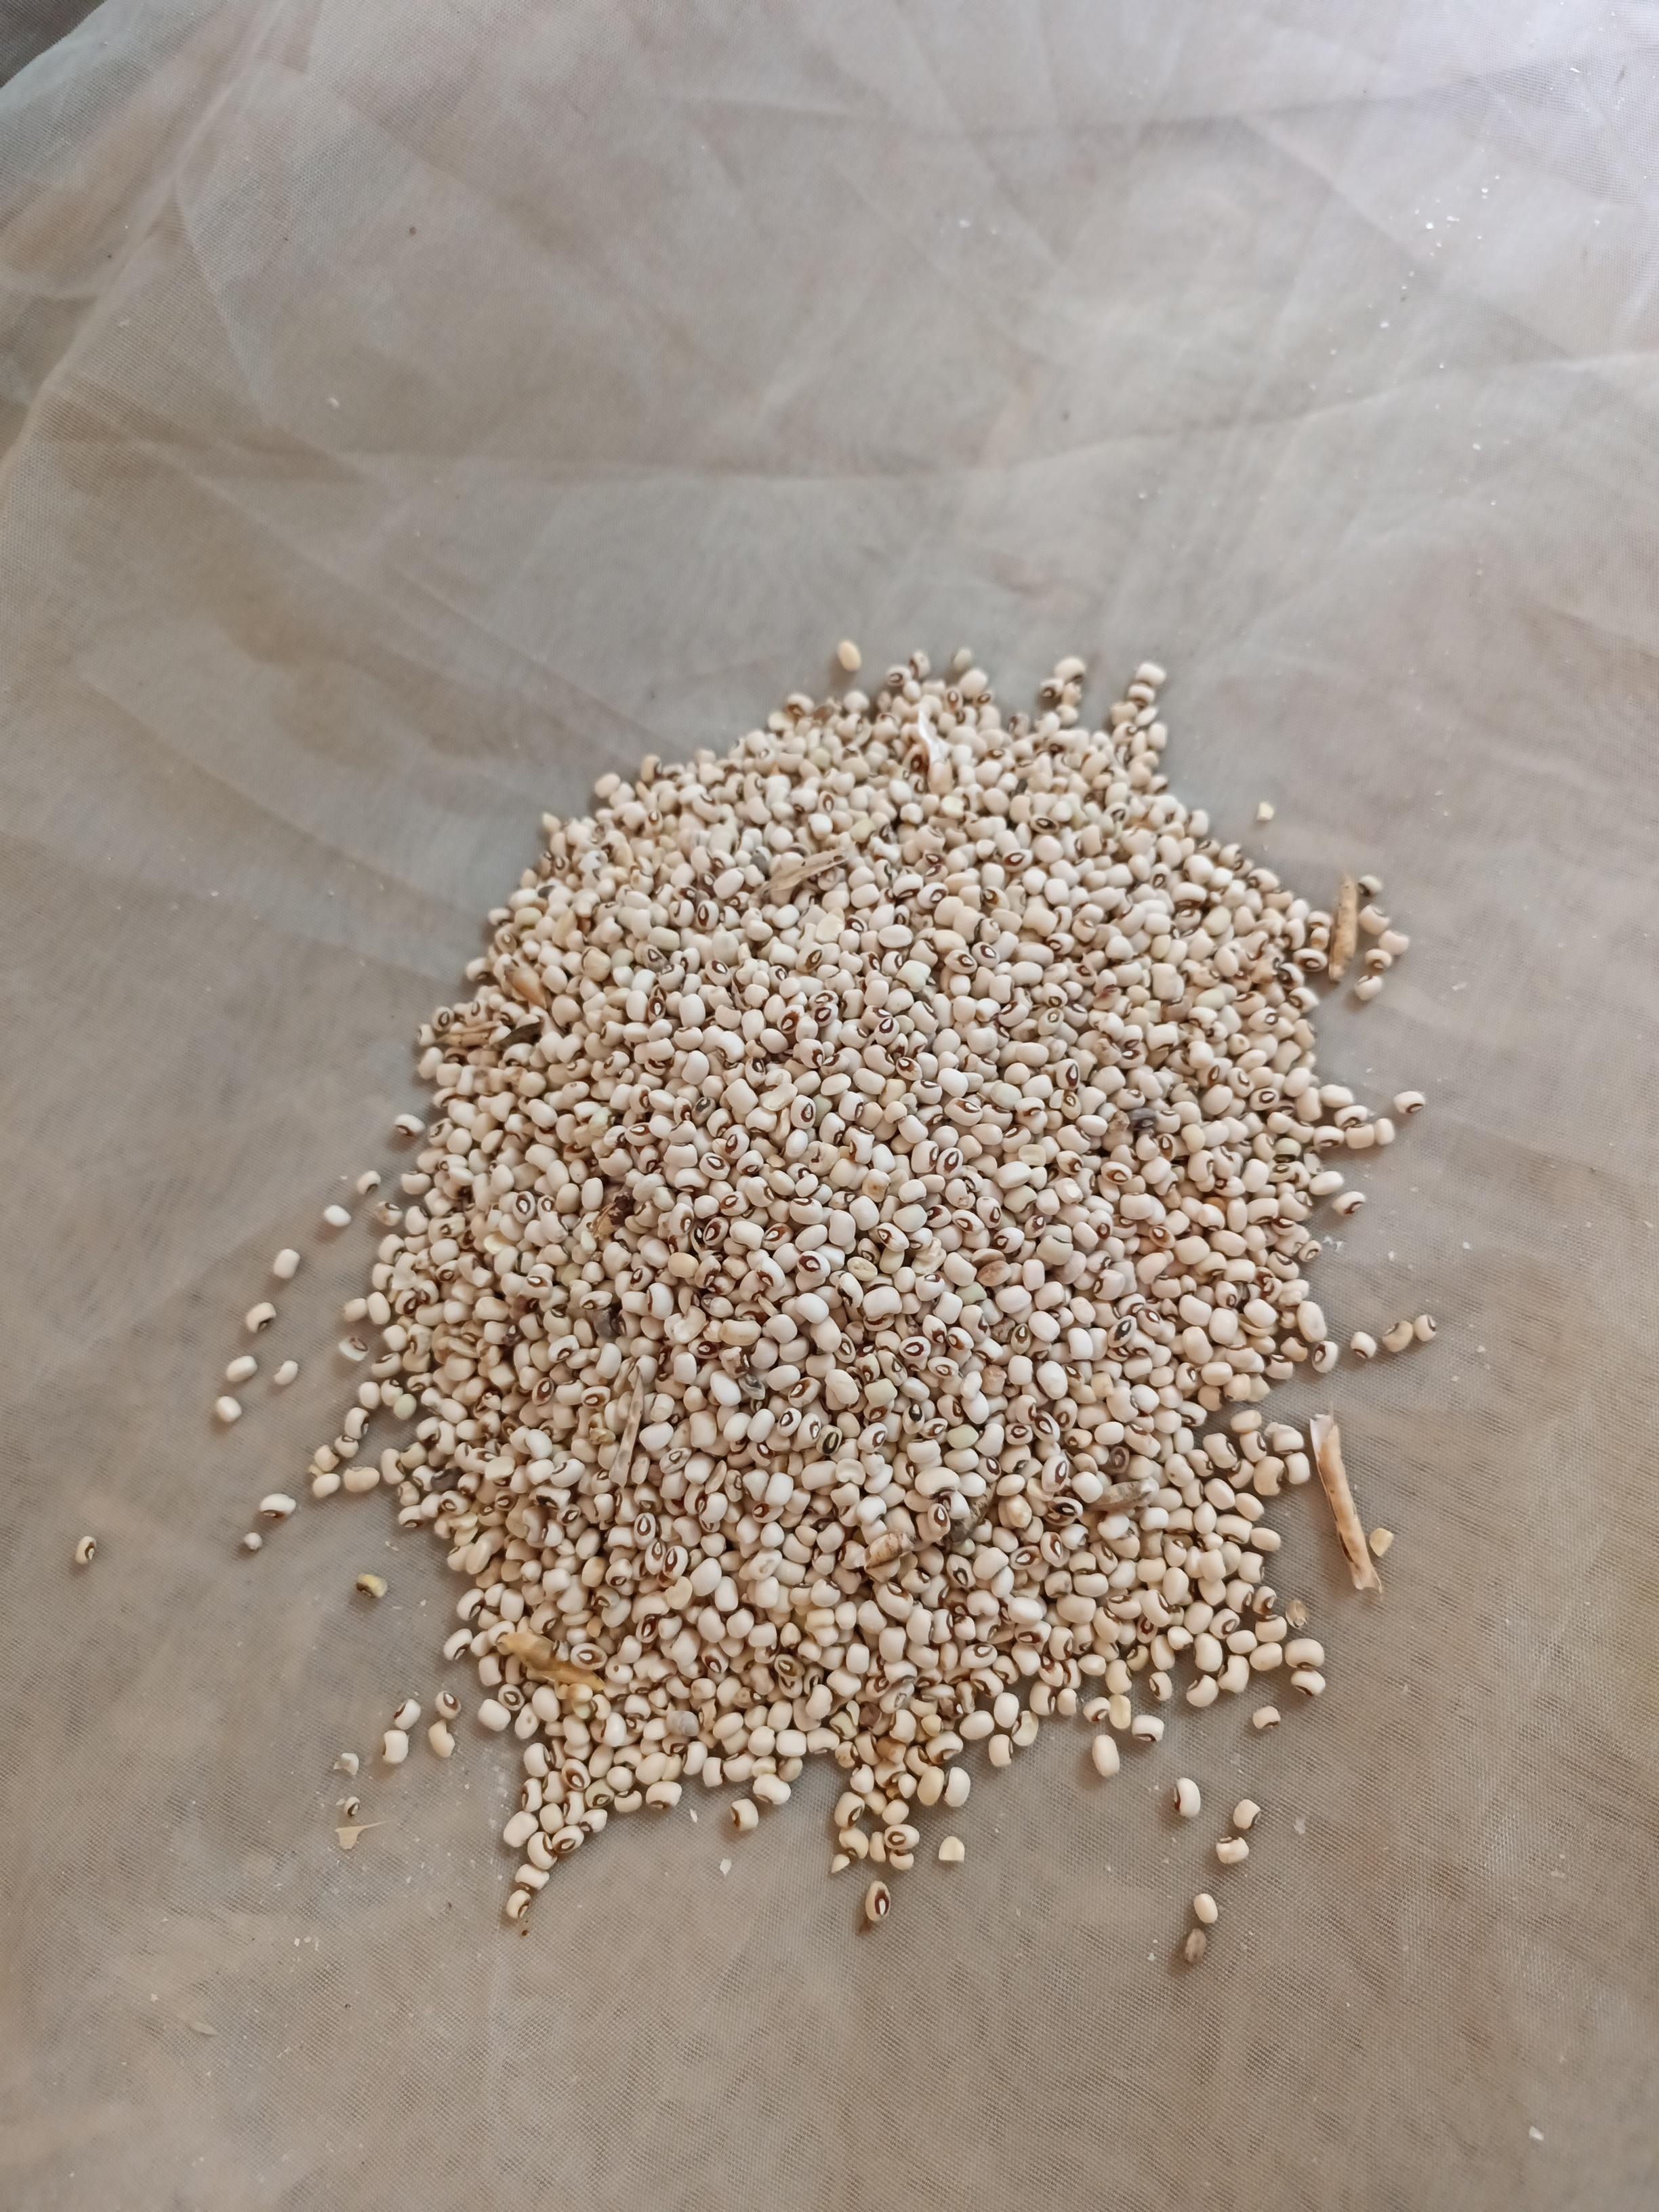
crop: cowpea
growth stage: harvest
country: Nigeria
